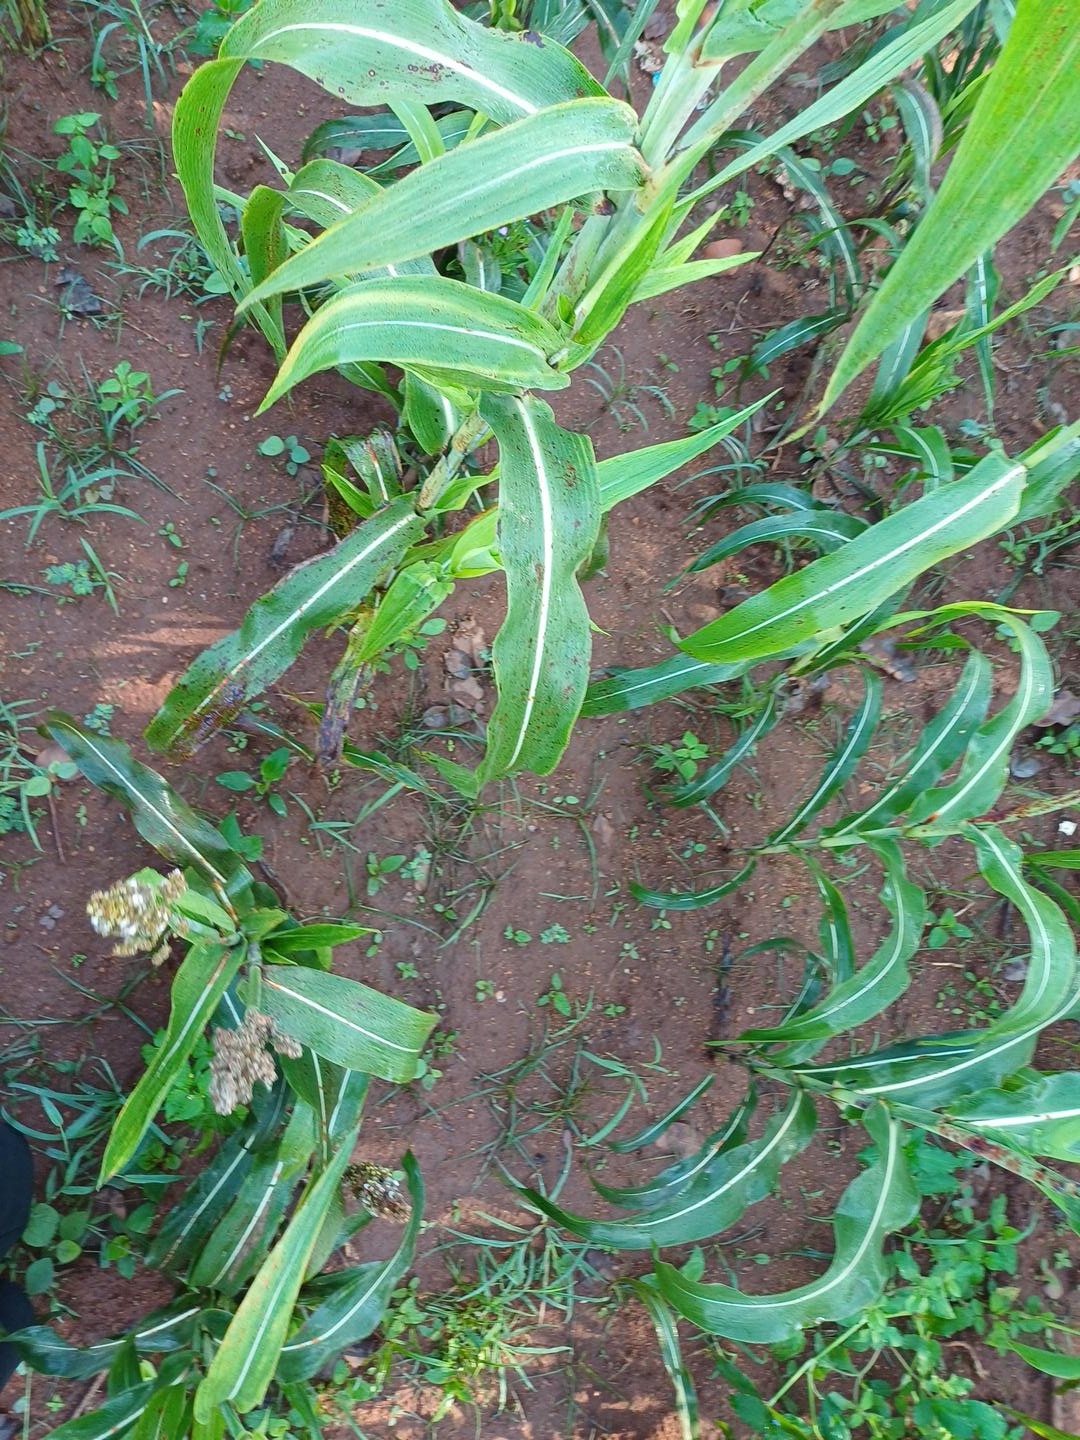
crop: sorghum
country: Kenya
